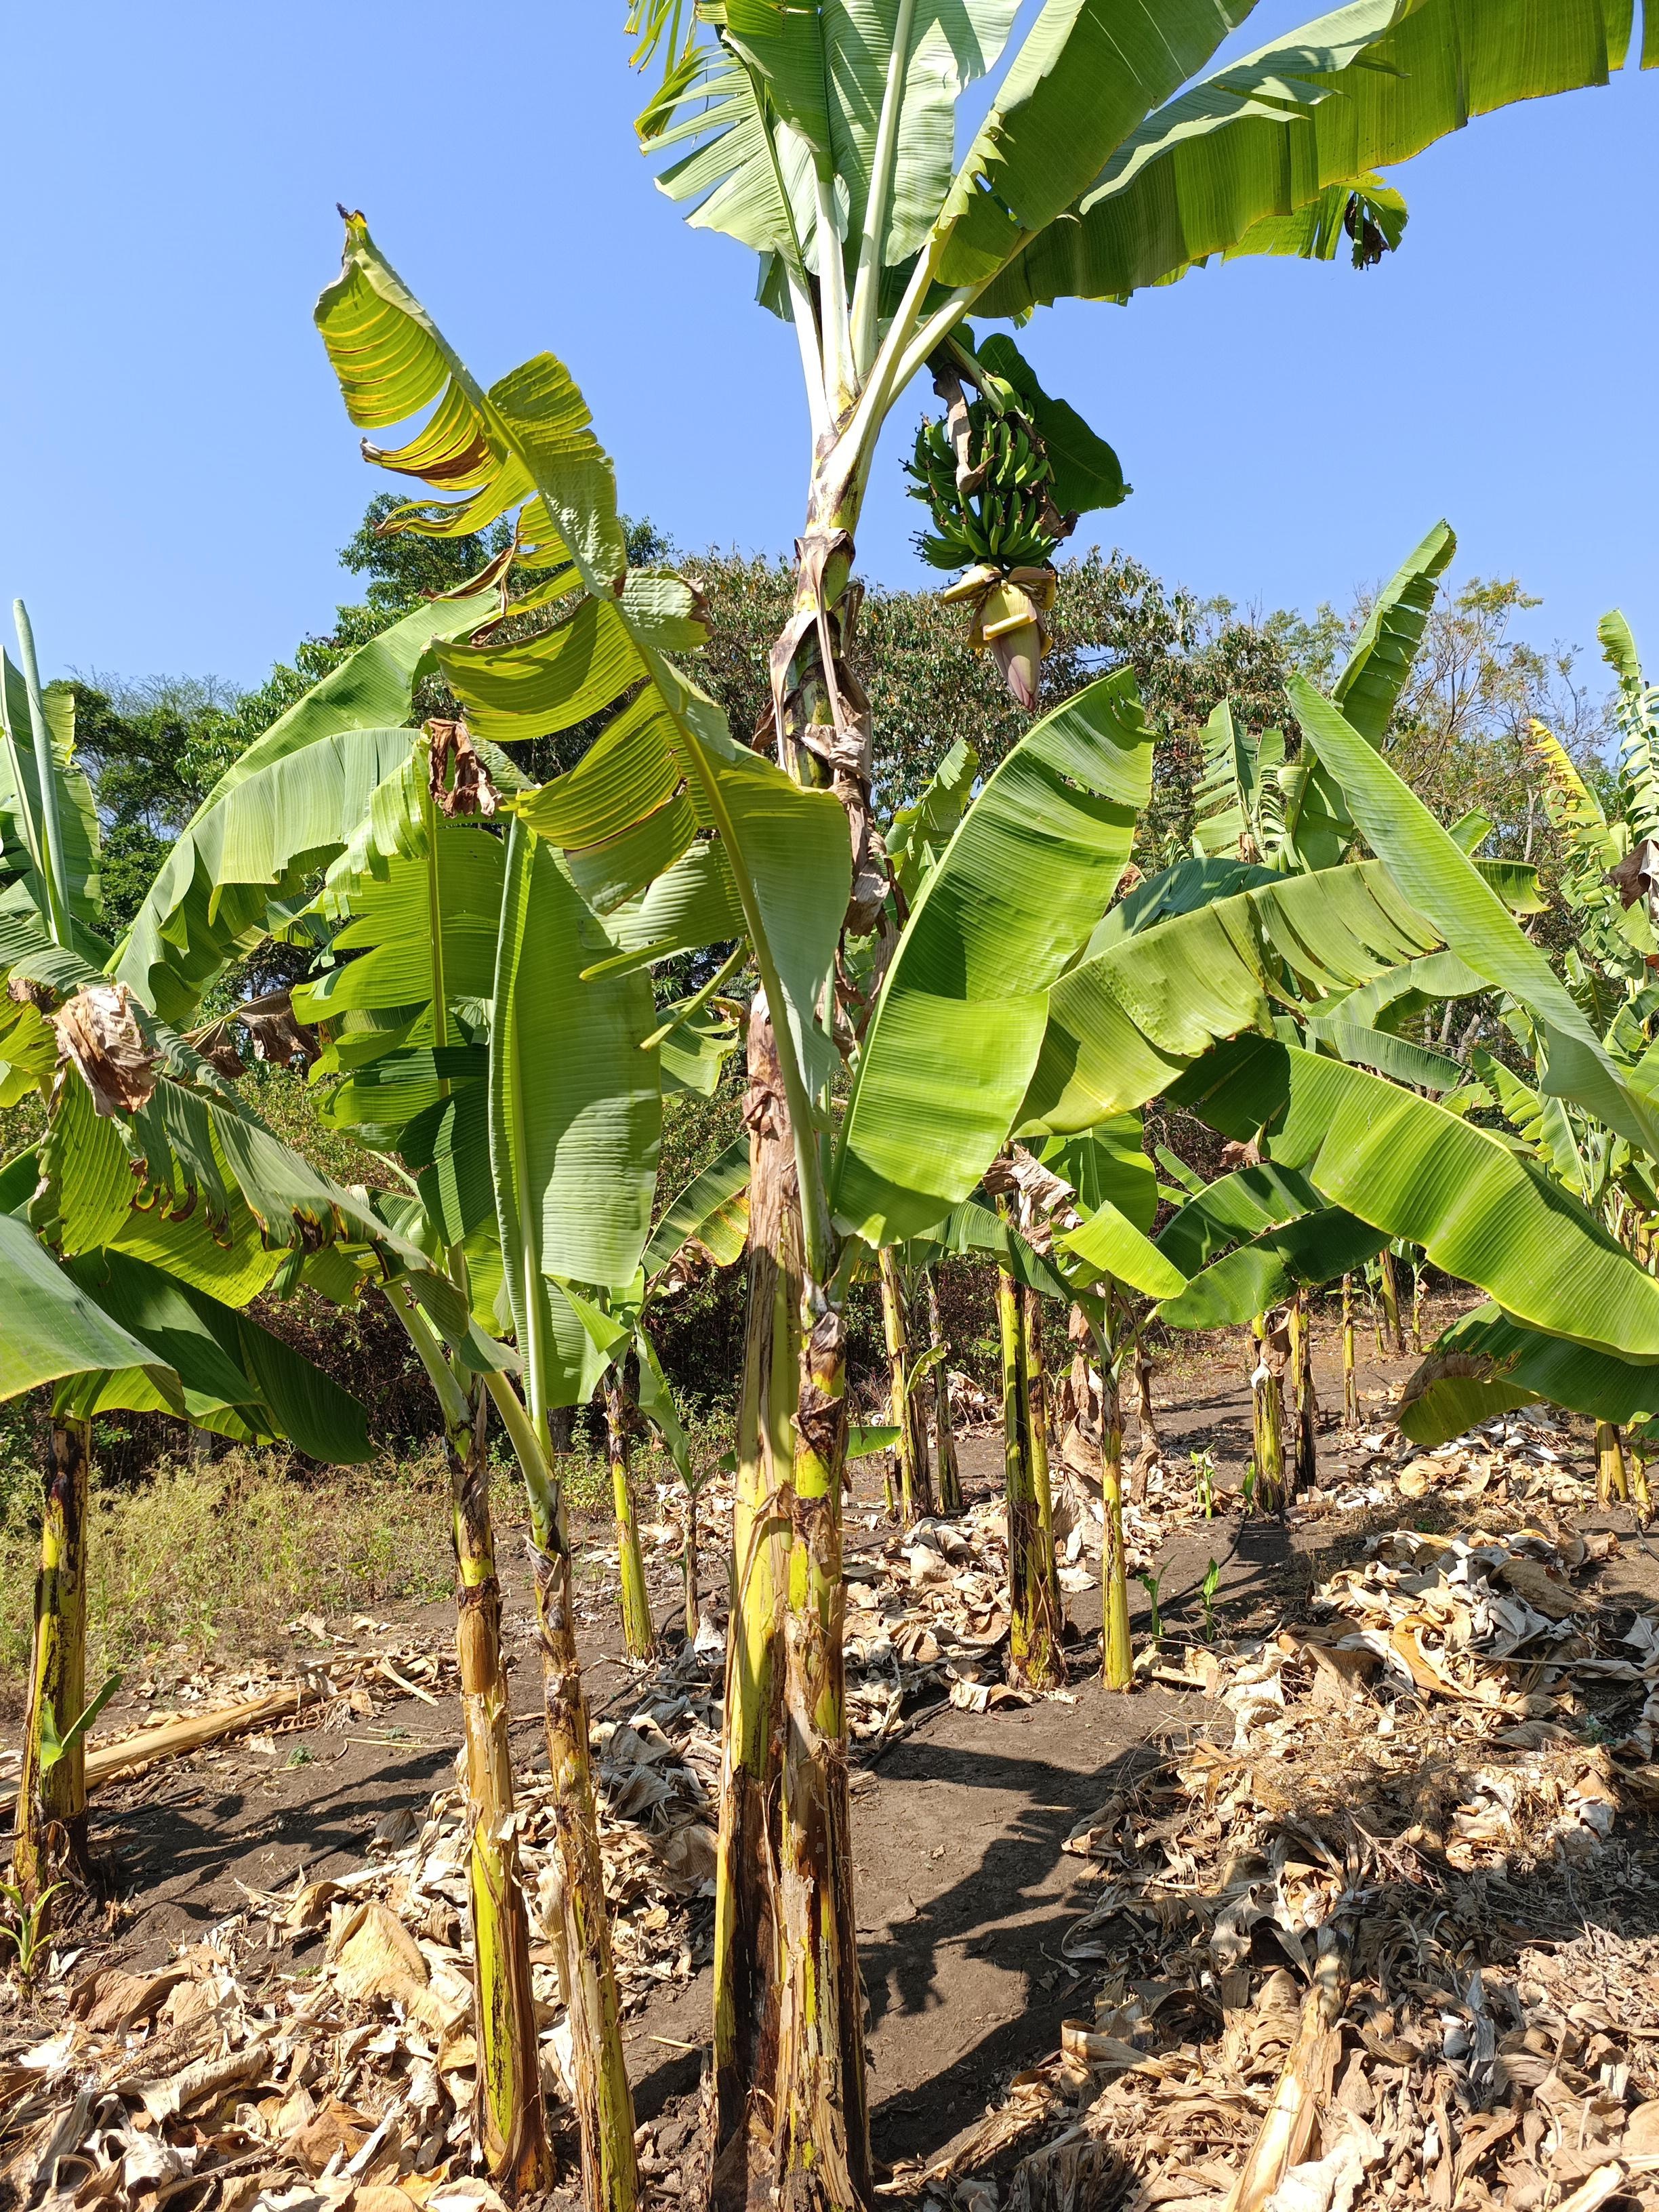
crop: banana
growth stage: development fruit
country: Tanzania
